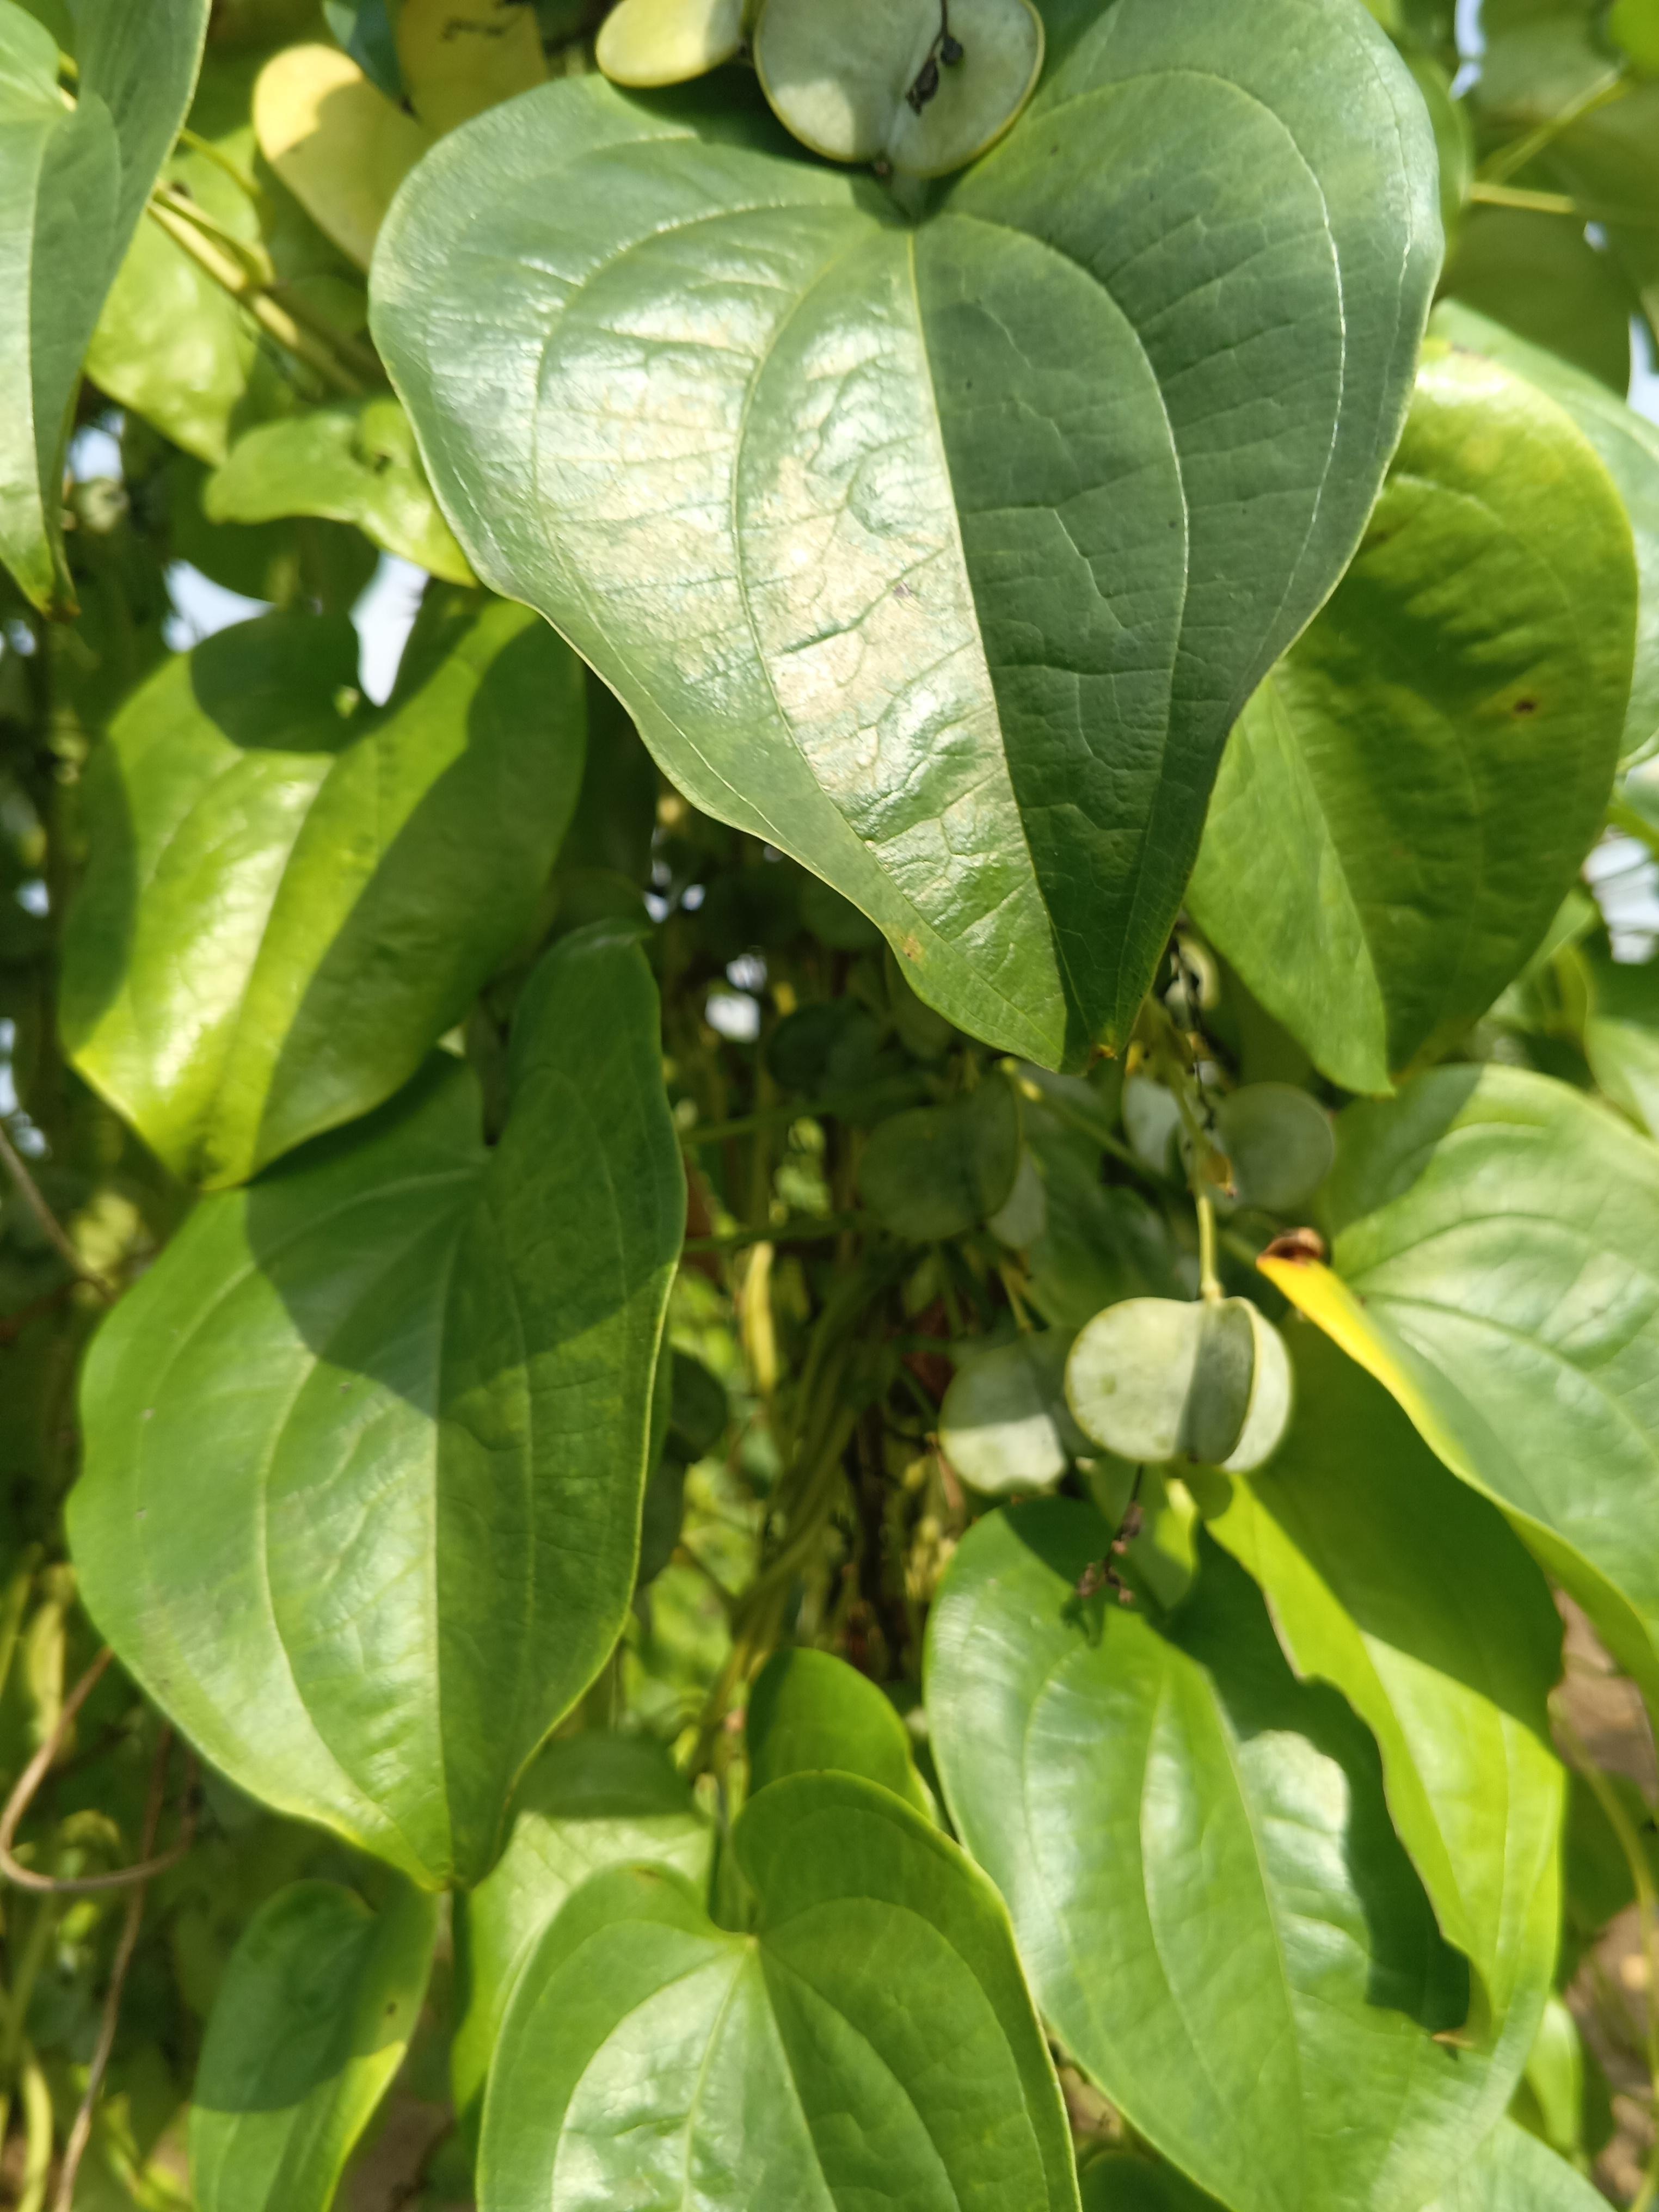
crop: yam
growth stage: vegetative
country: Nigeria
